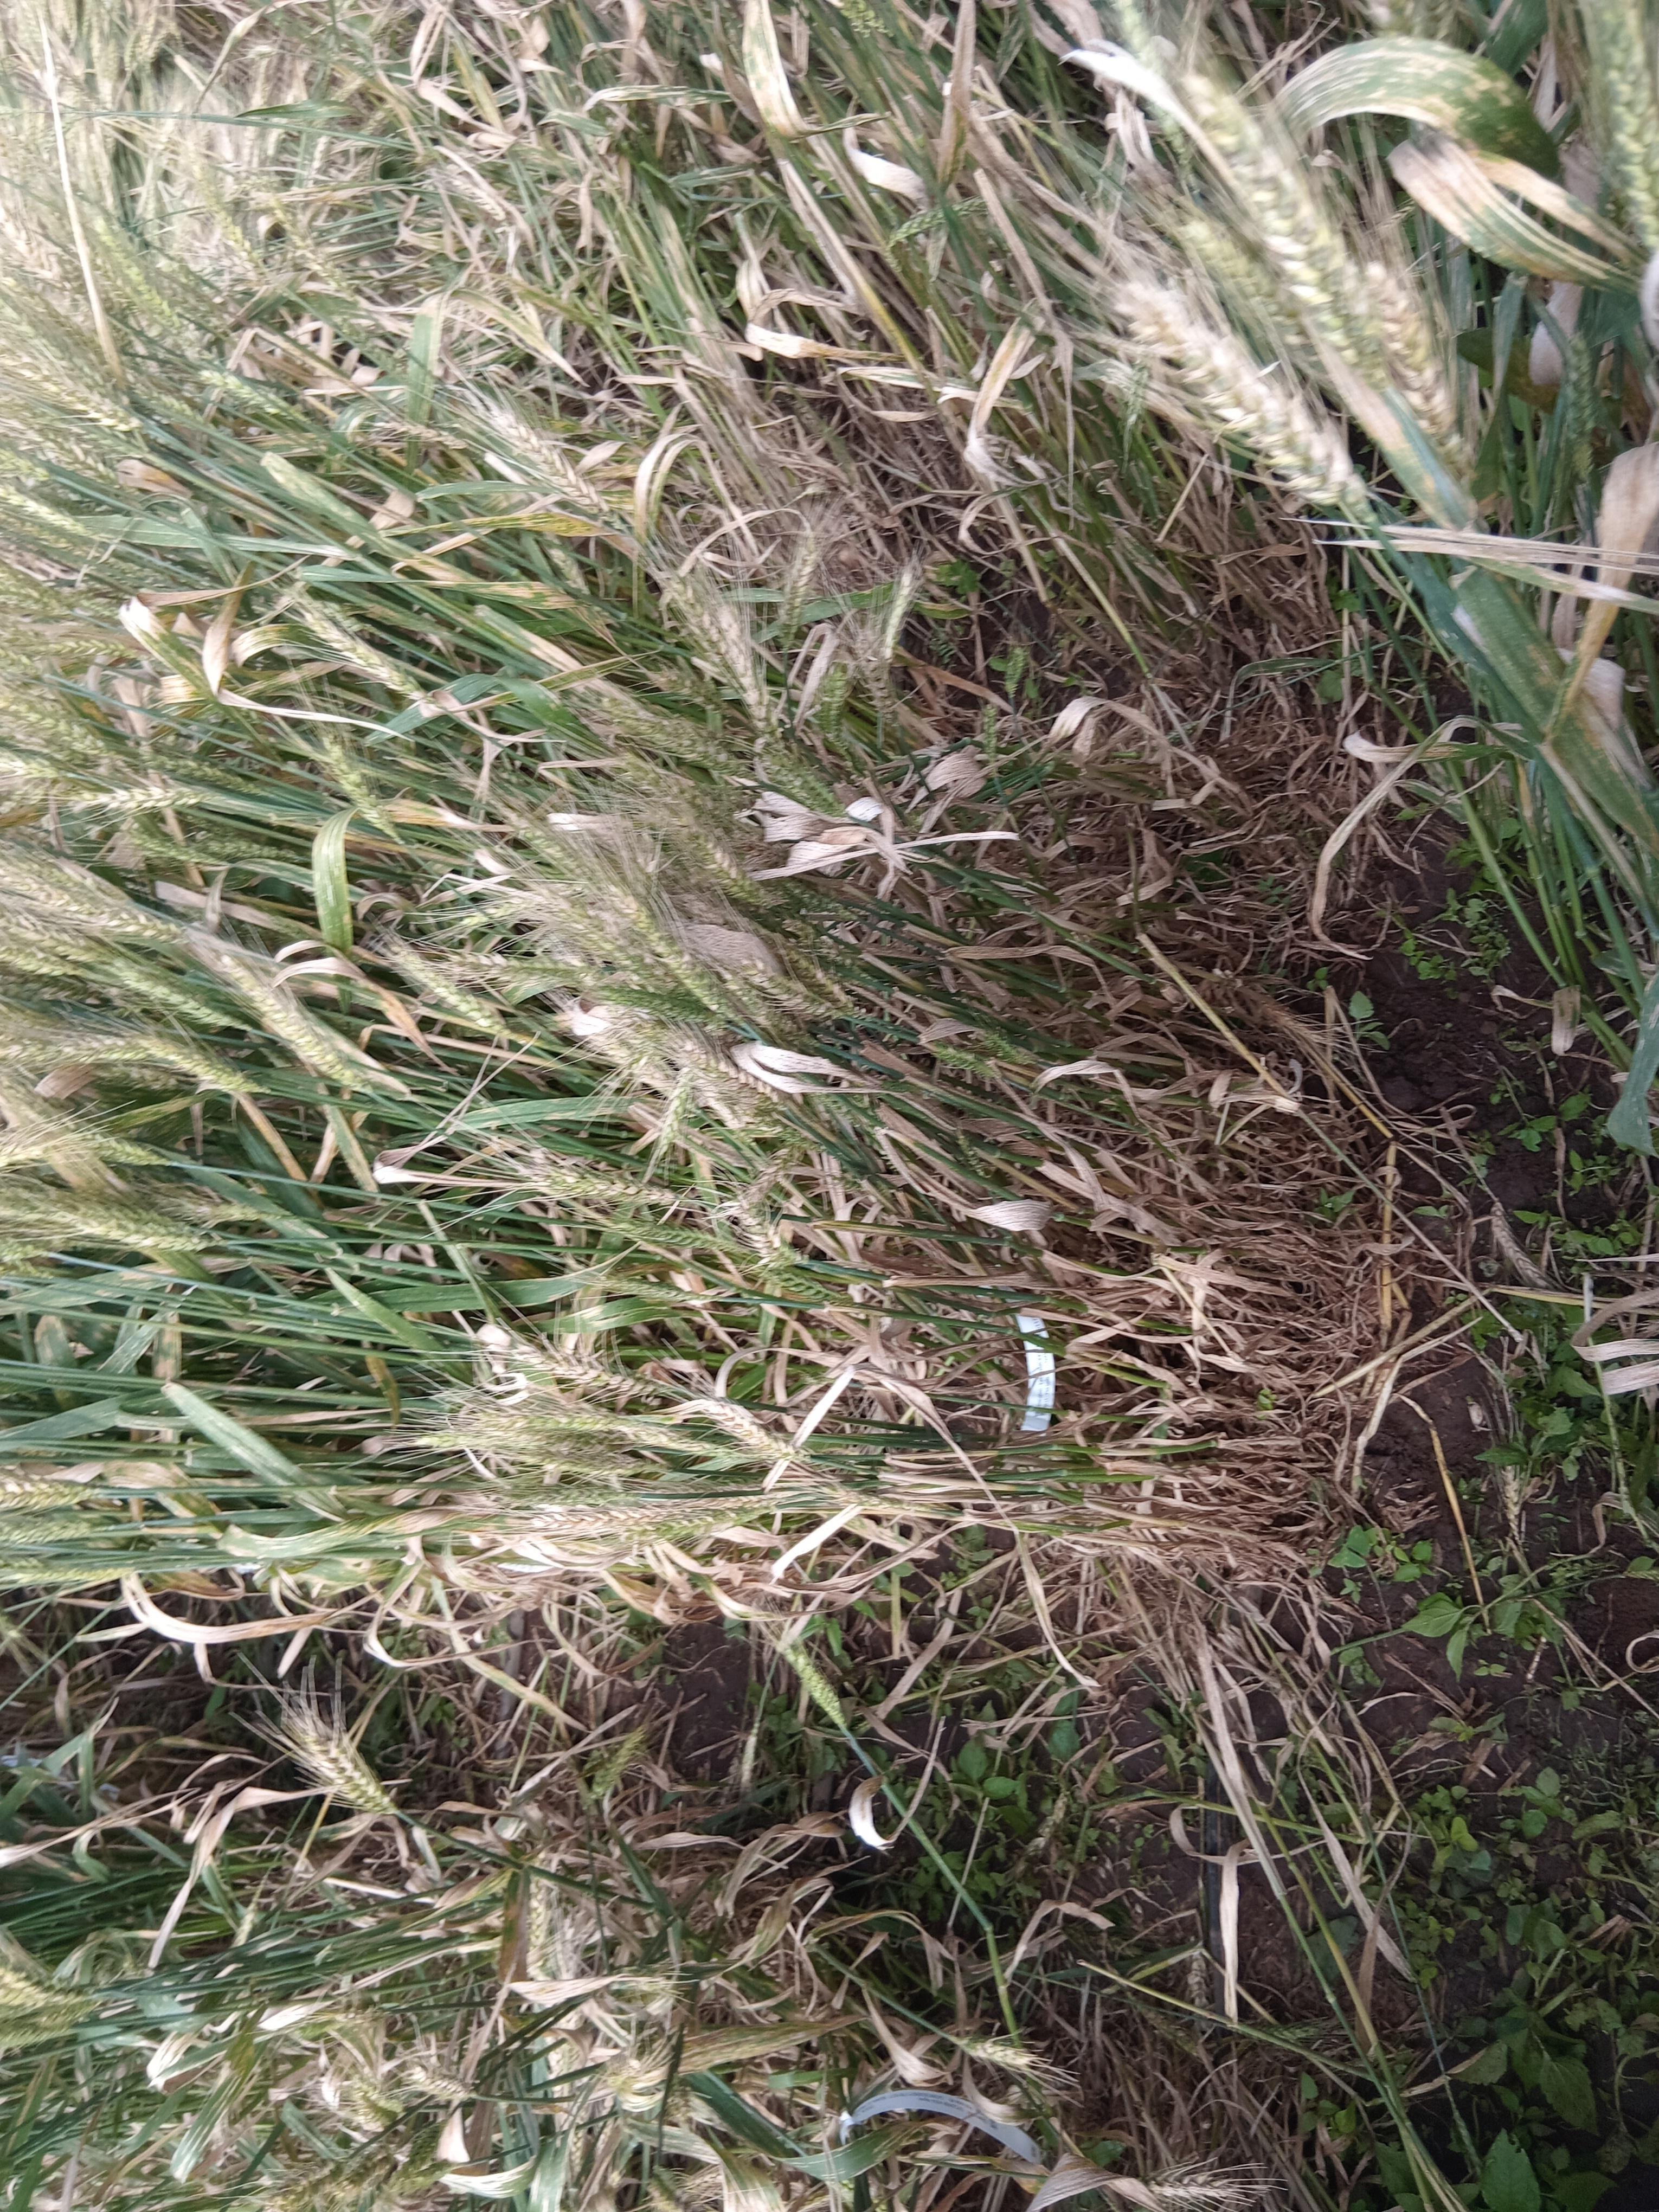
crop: wheat
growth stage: maturity
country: Kenya
